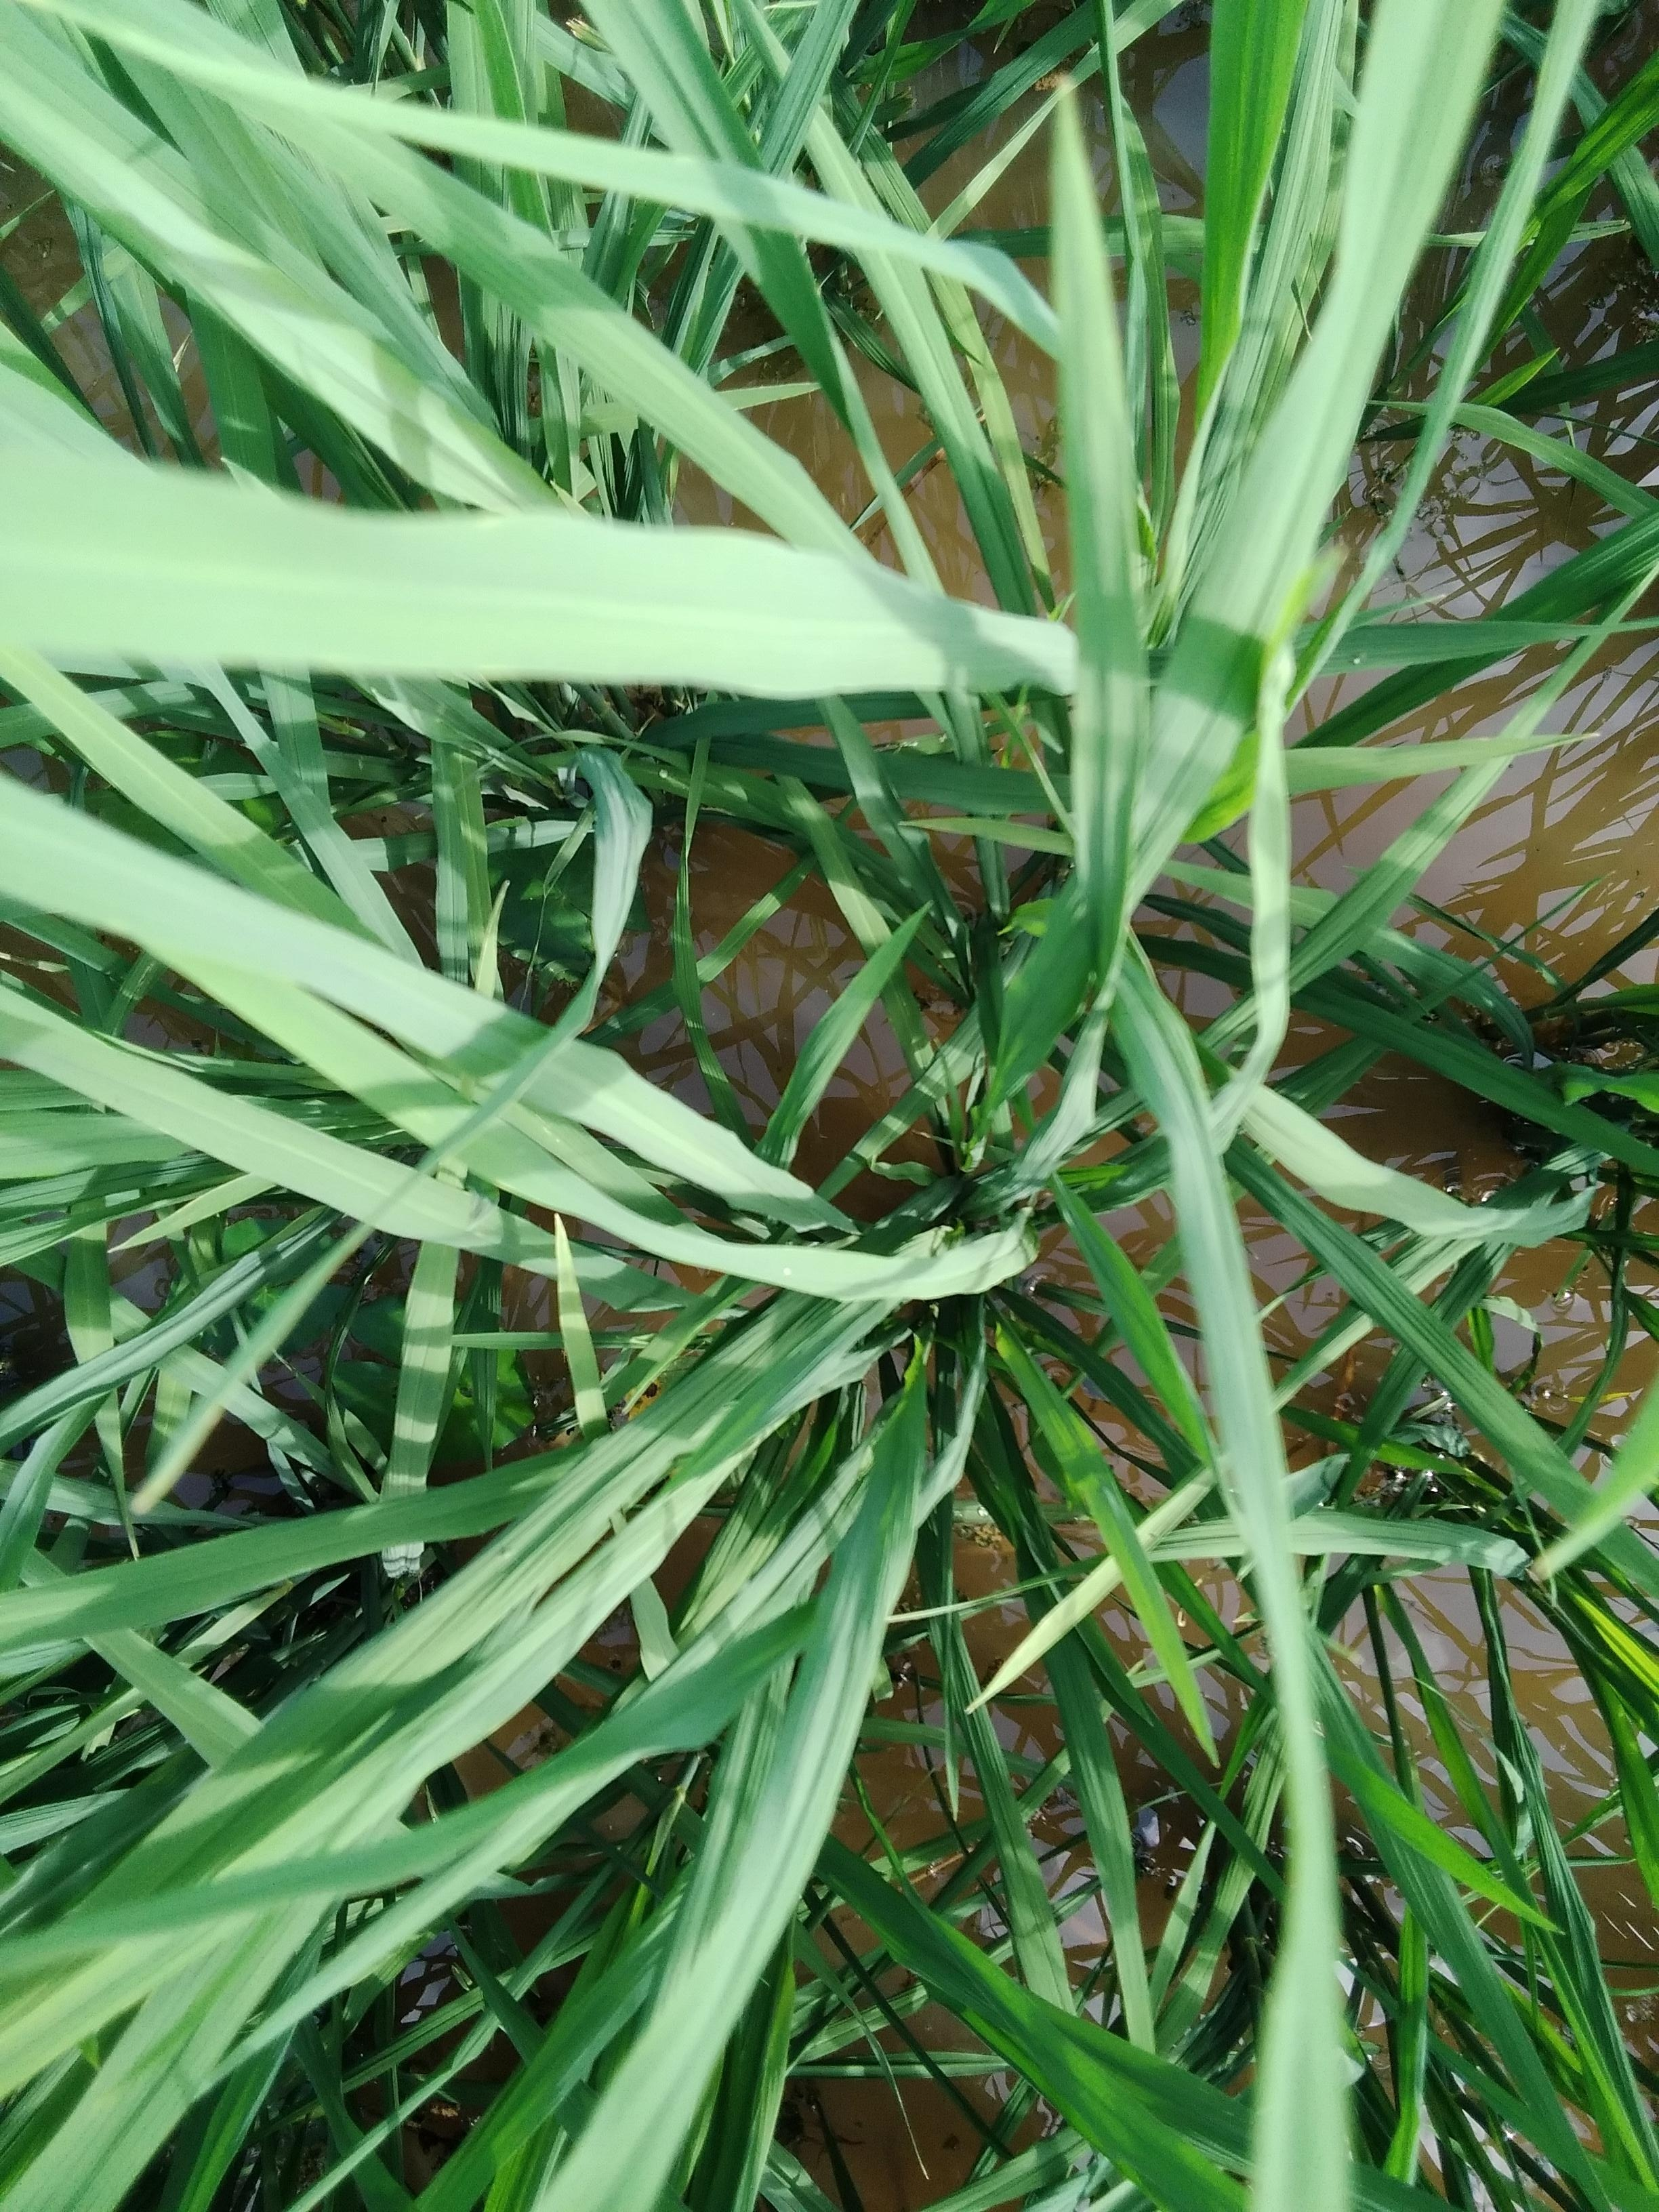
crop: rice
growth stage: elongation stem
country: Nigeria
